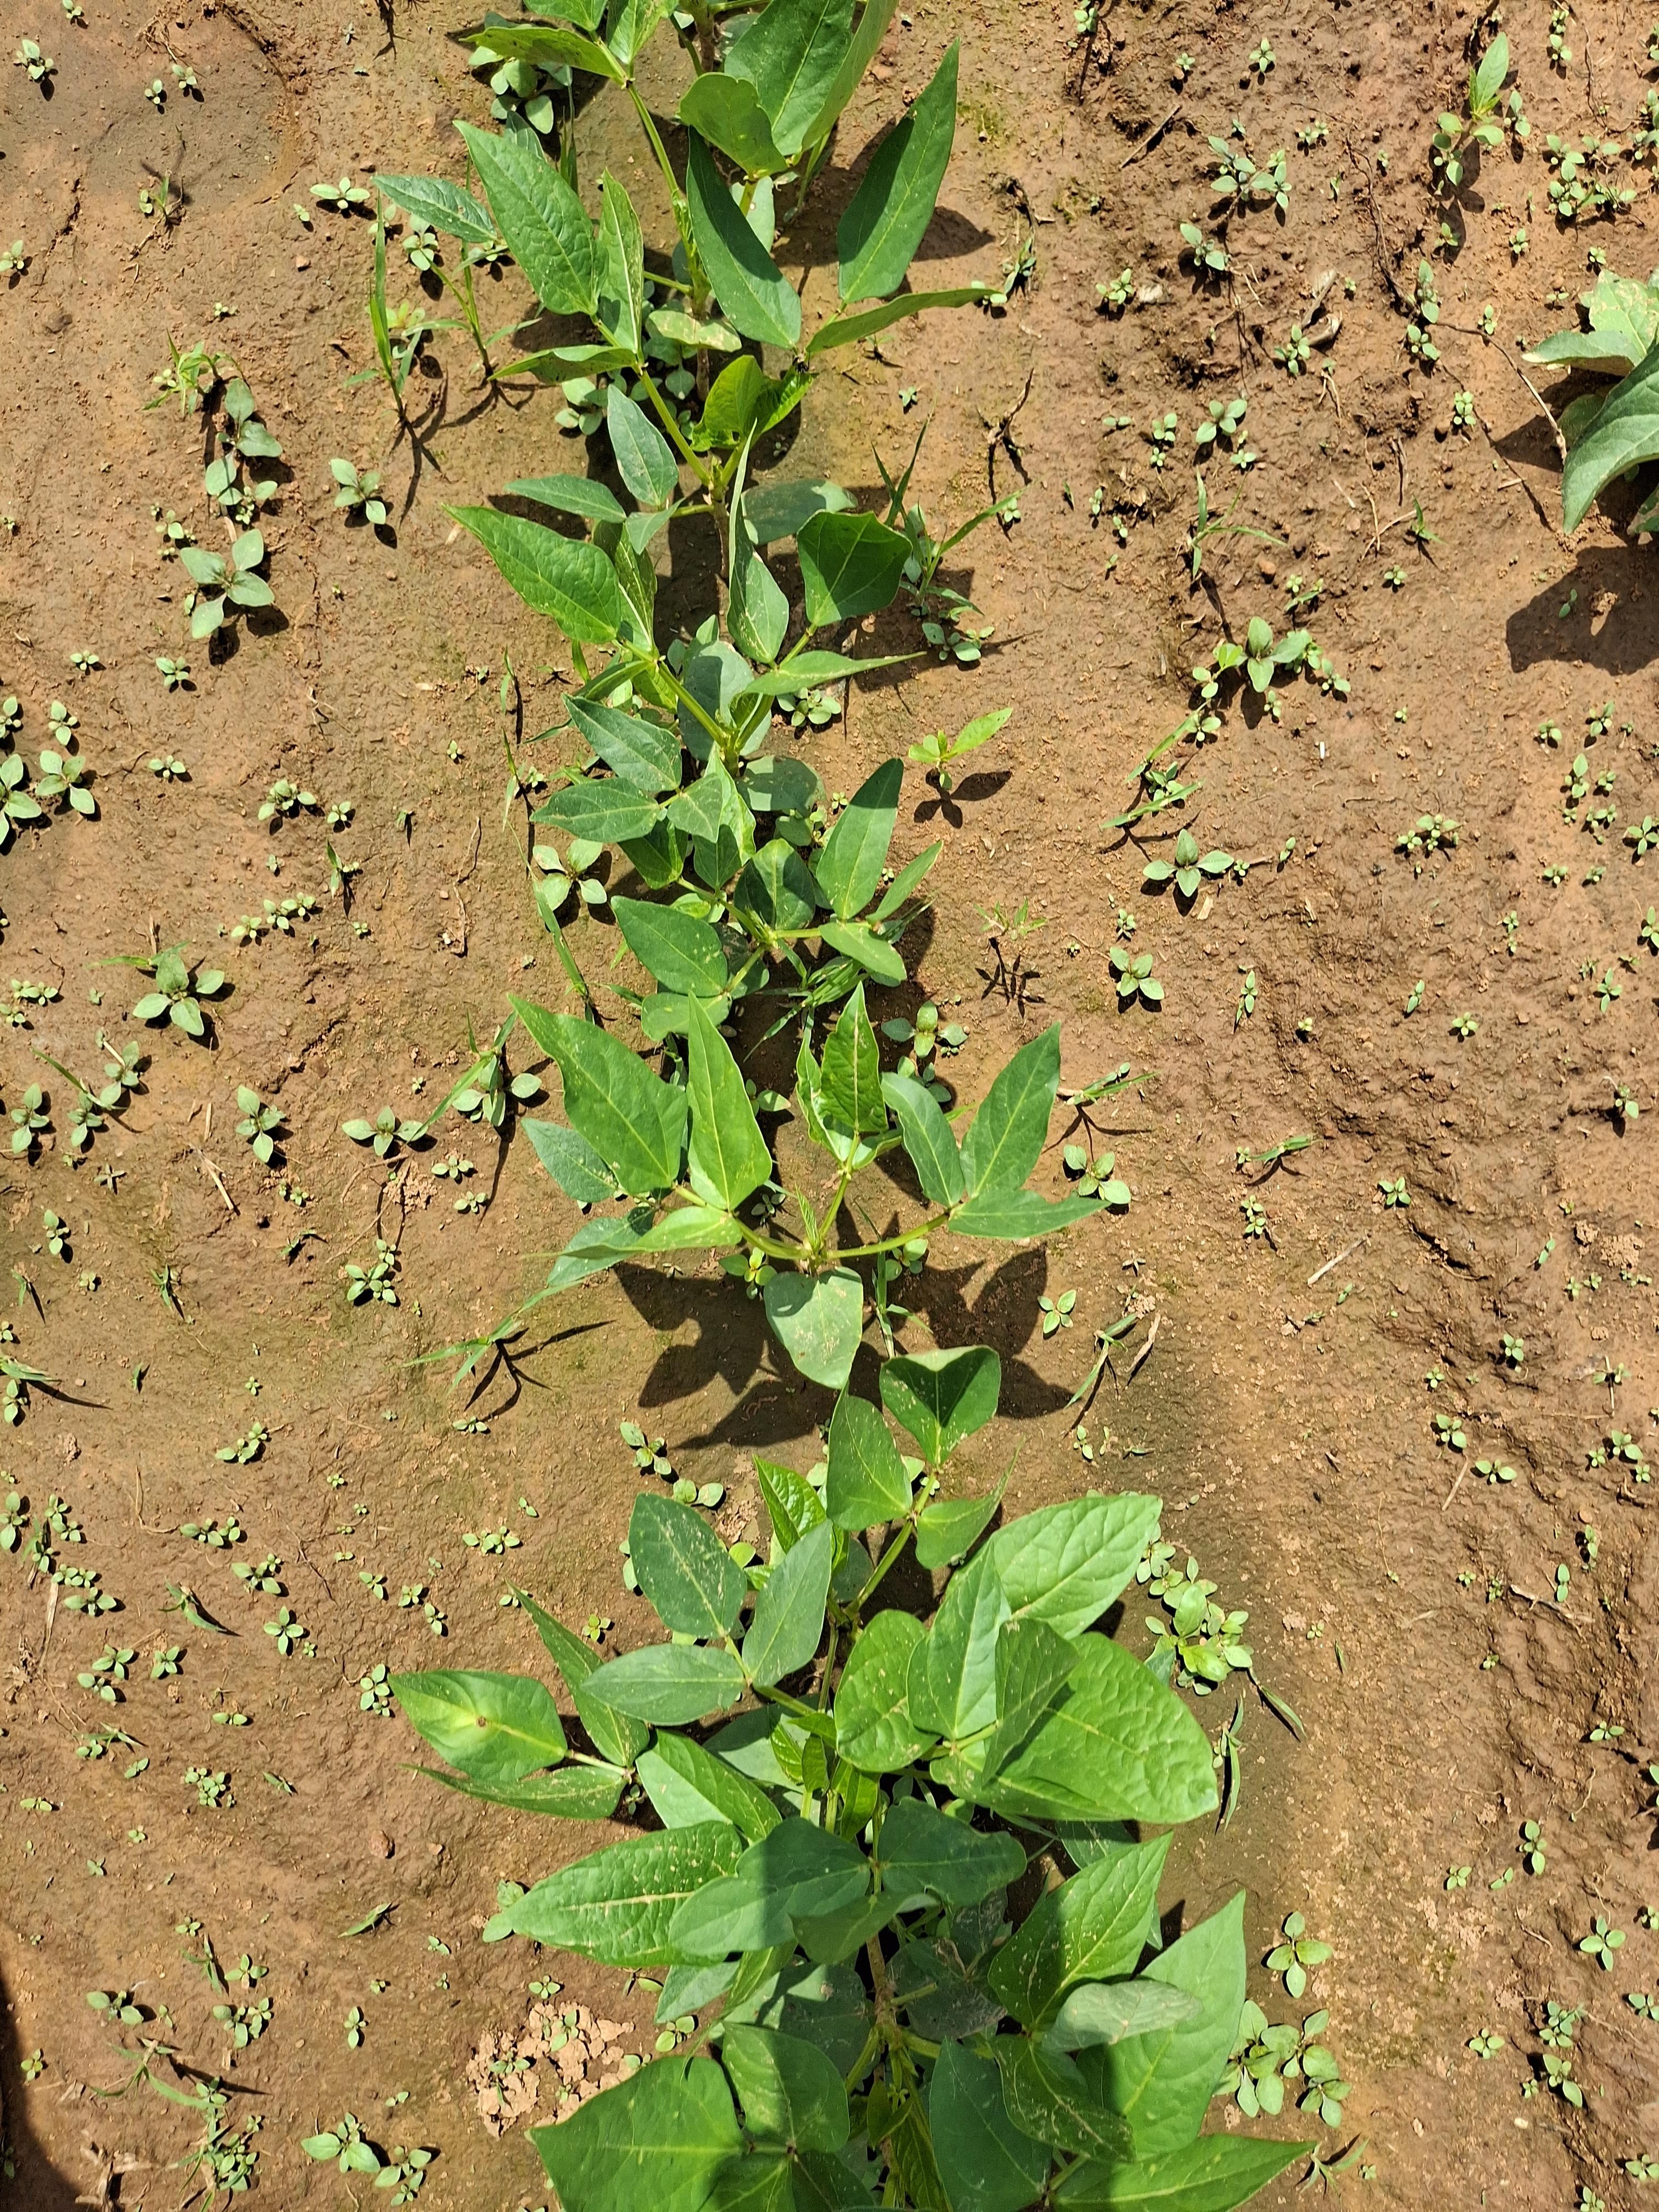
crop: cowpea
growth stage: sprouting emergence
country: Nigeria
